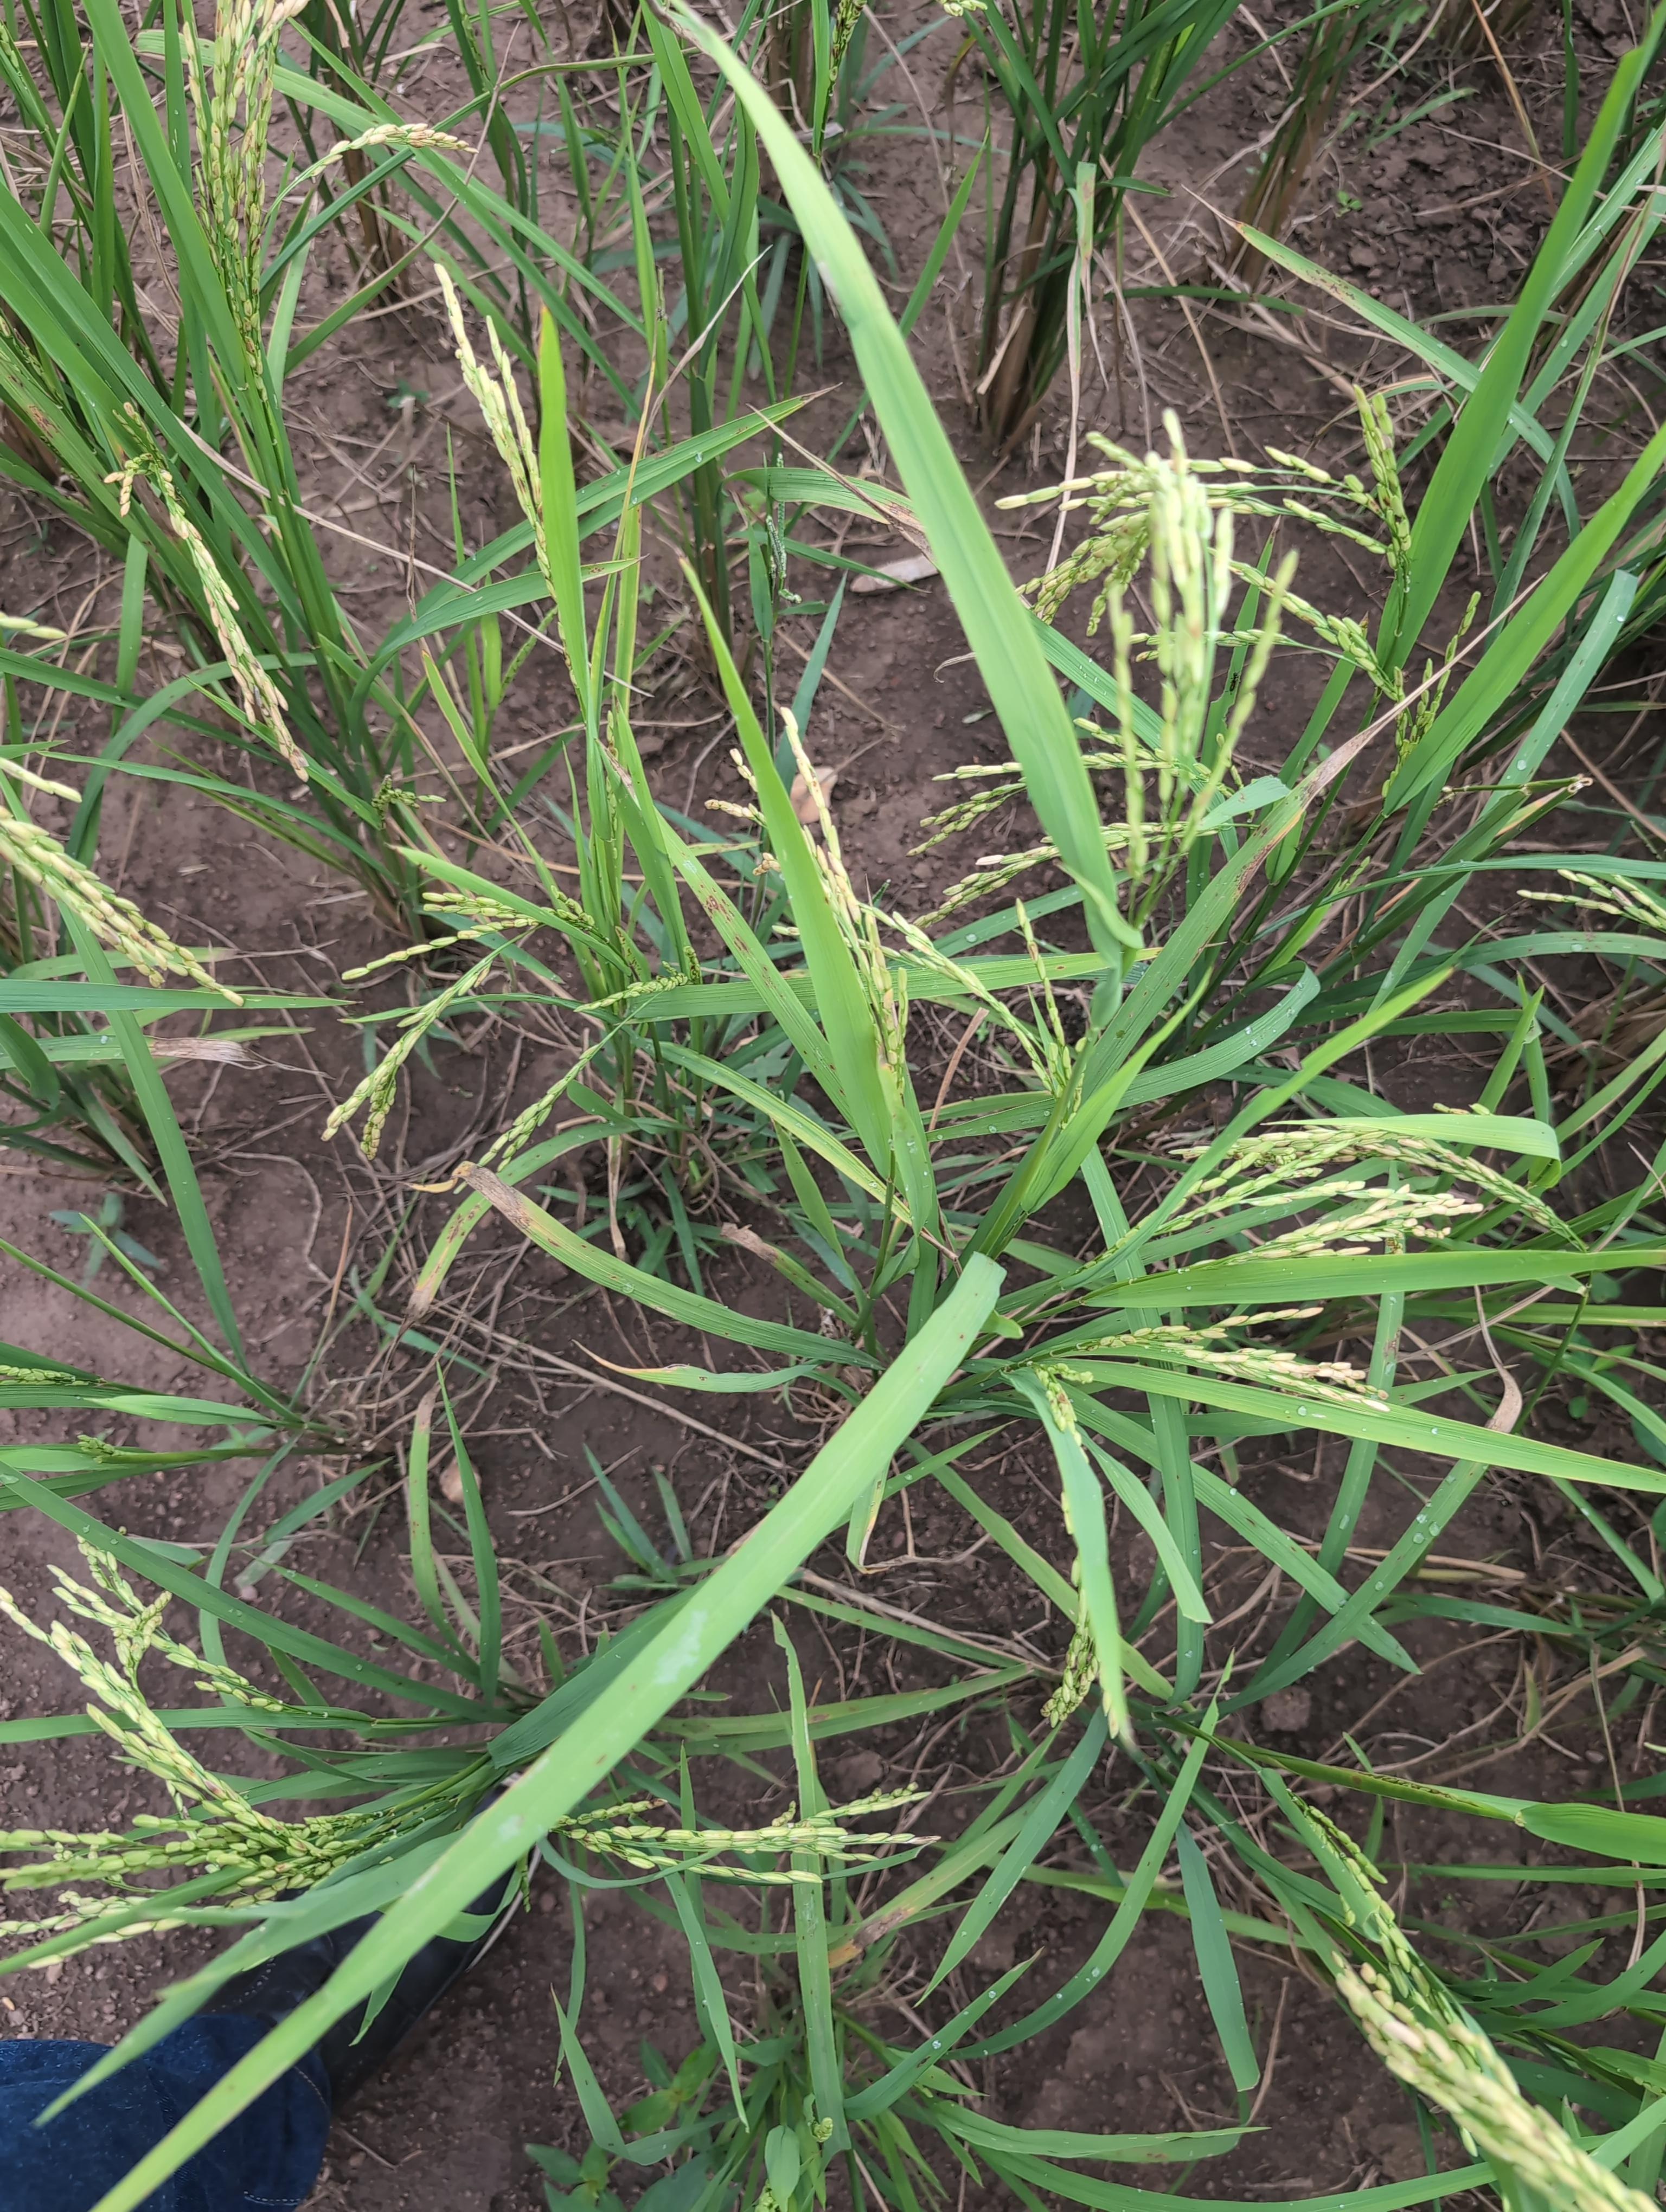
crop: rice
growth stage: stage dough
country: Côte d'Ivoire
